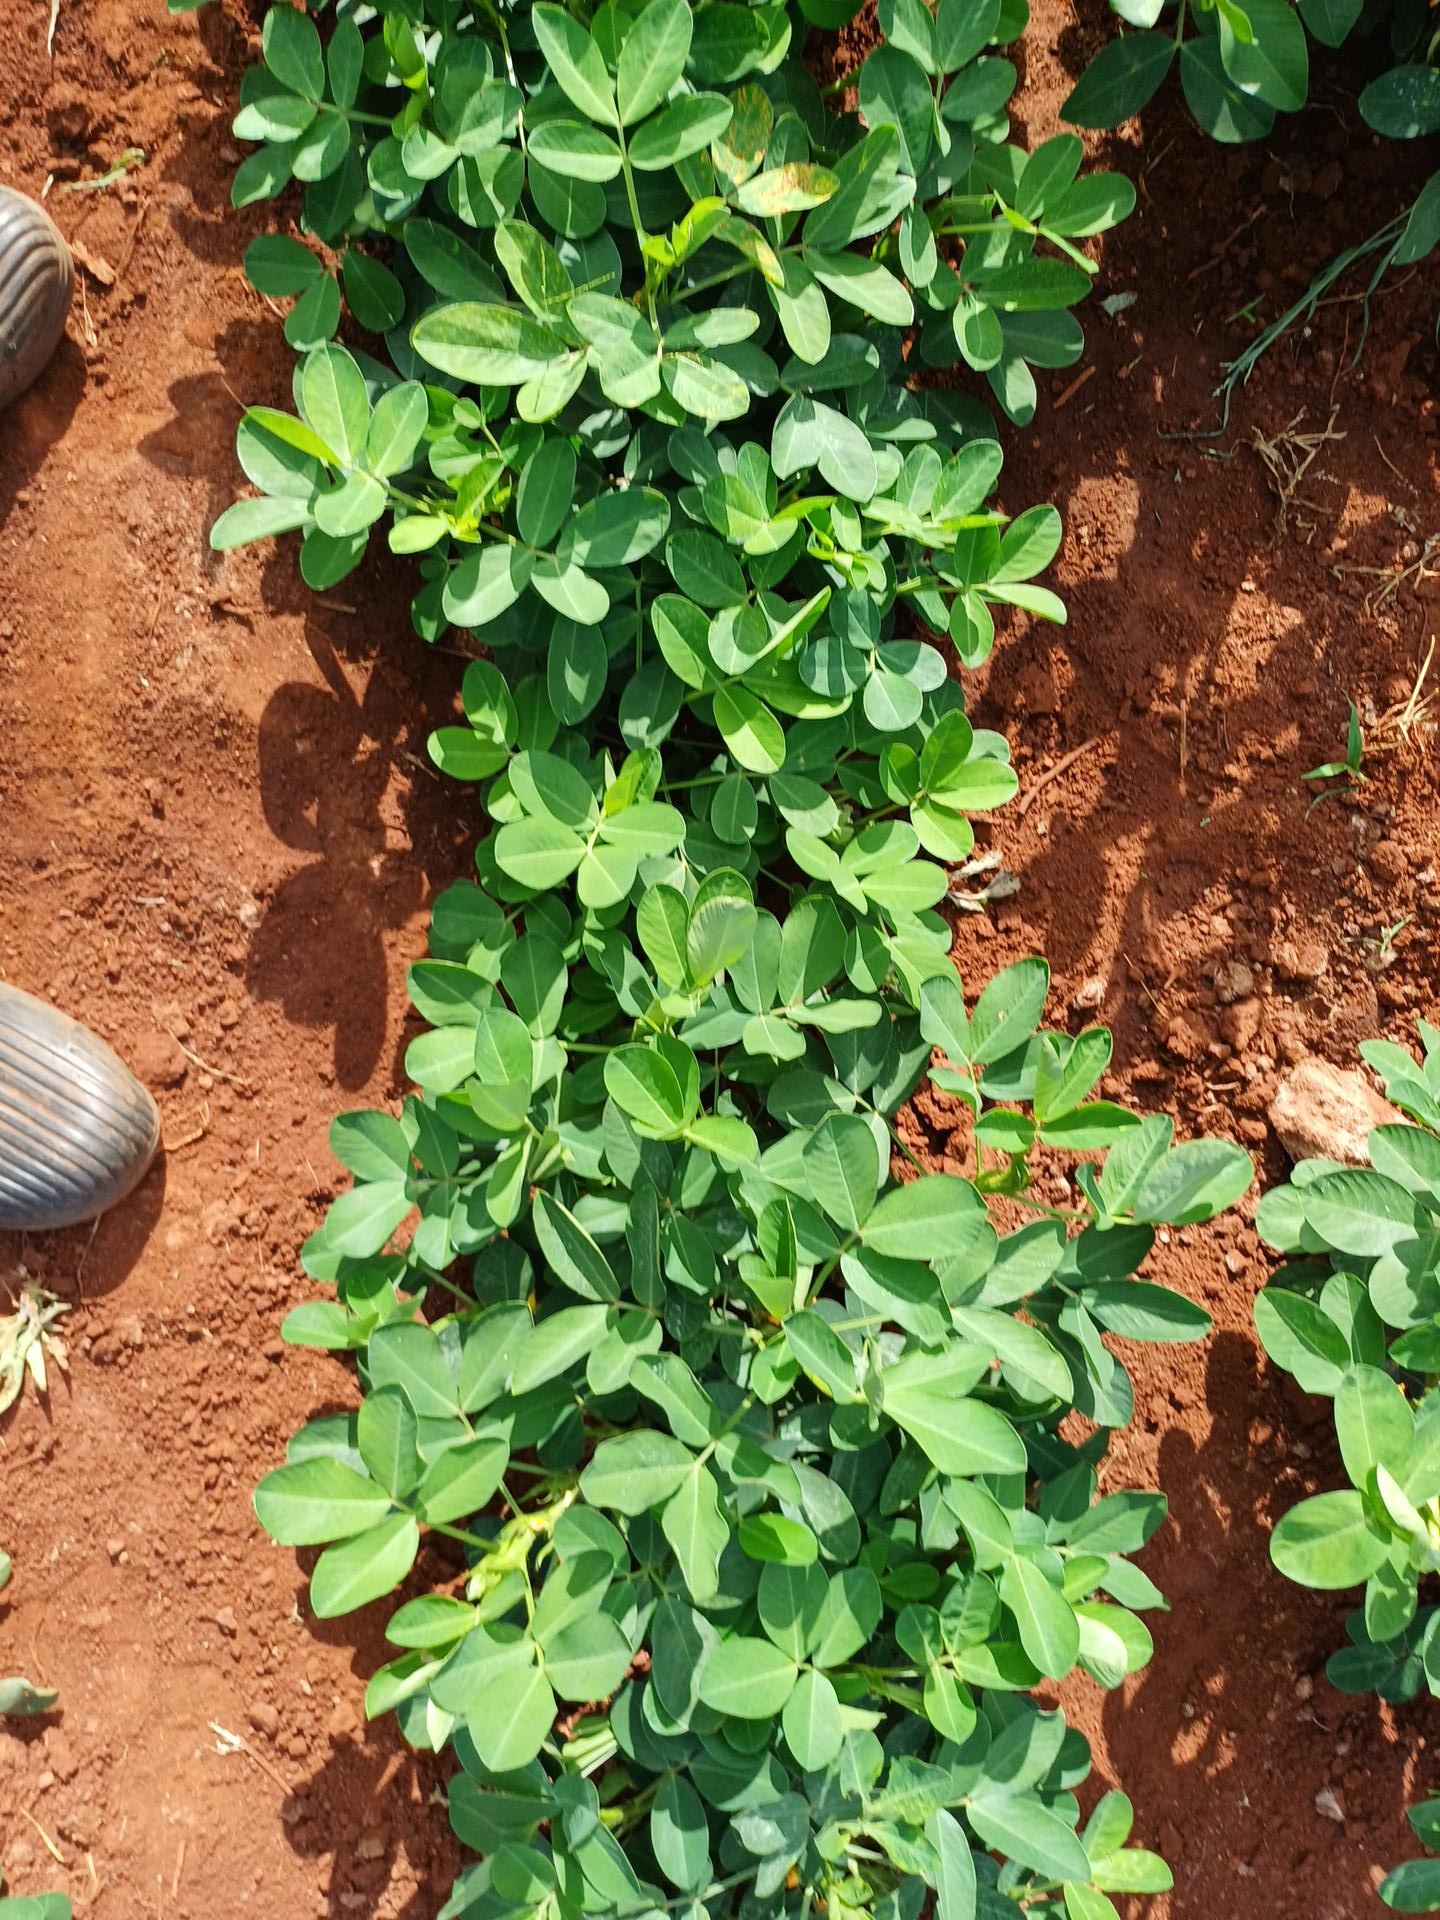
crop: groundnut
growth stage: flowering
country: Kenya
